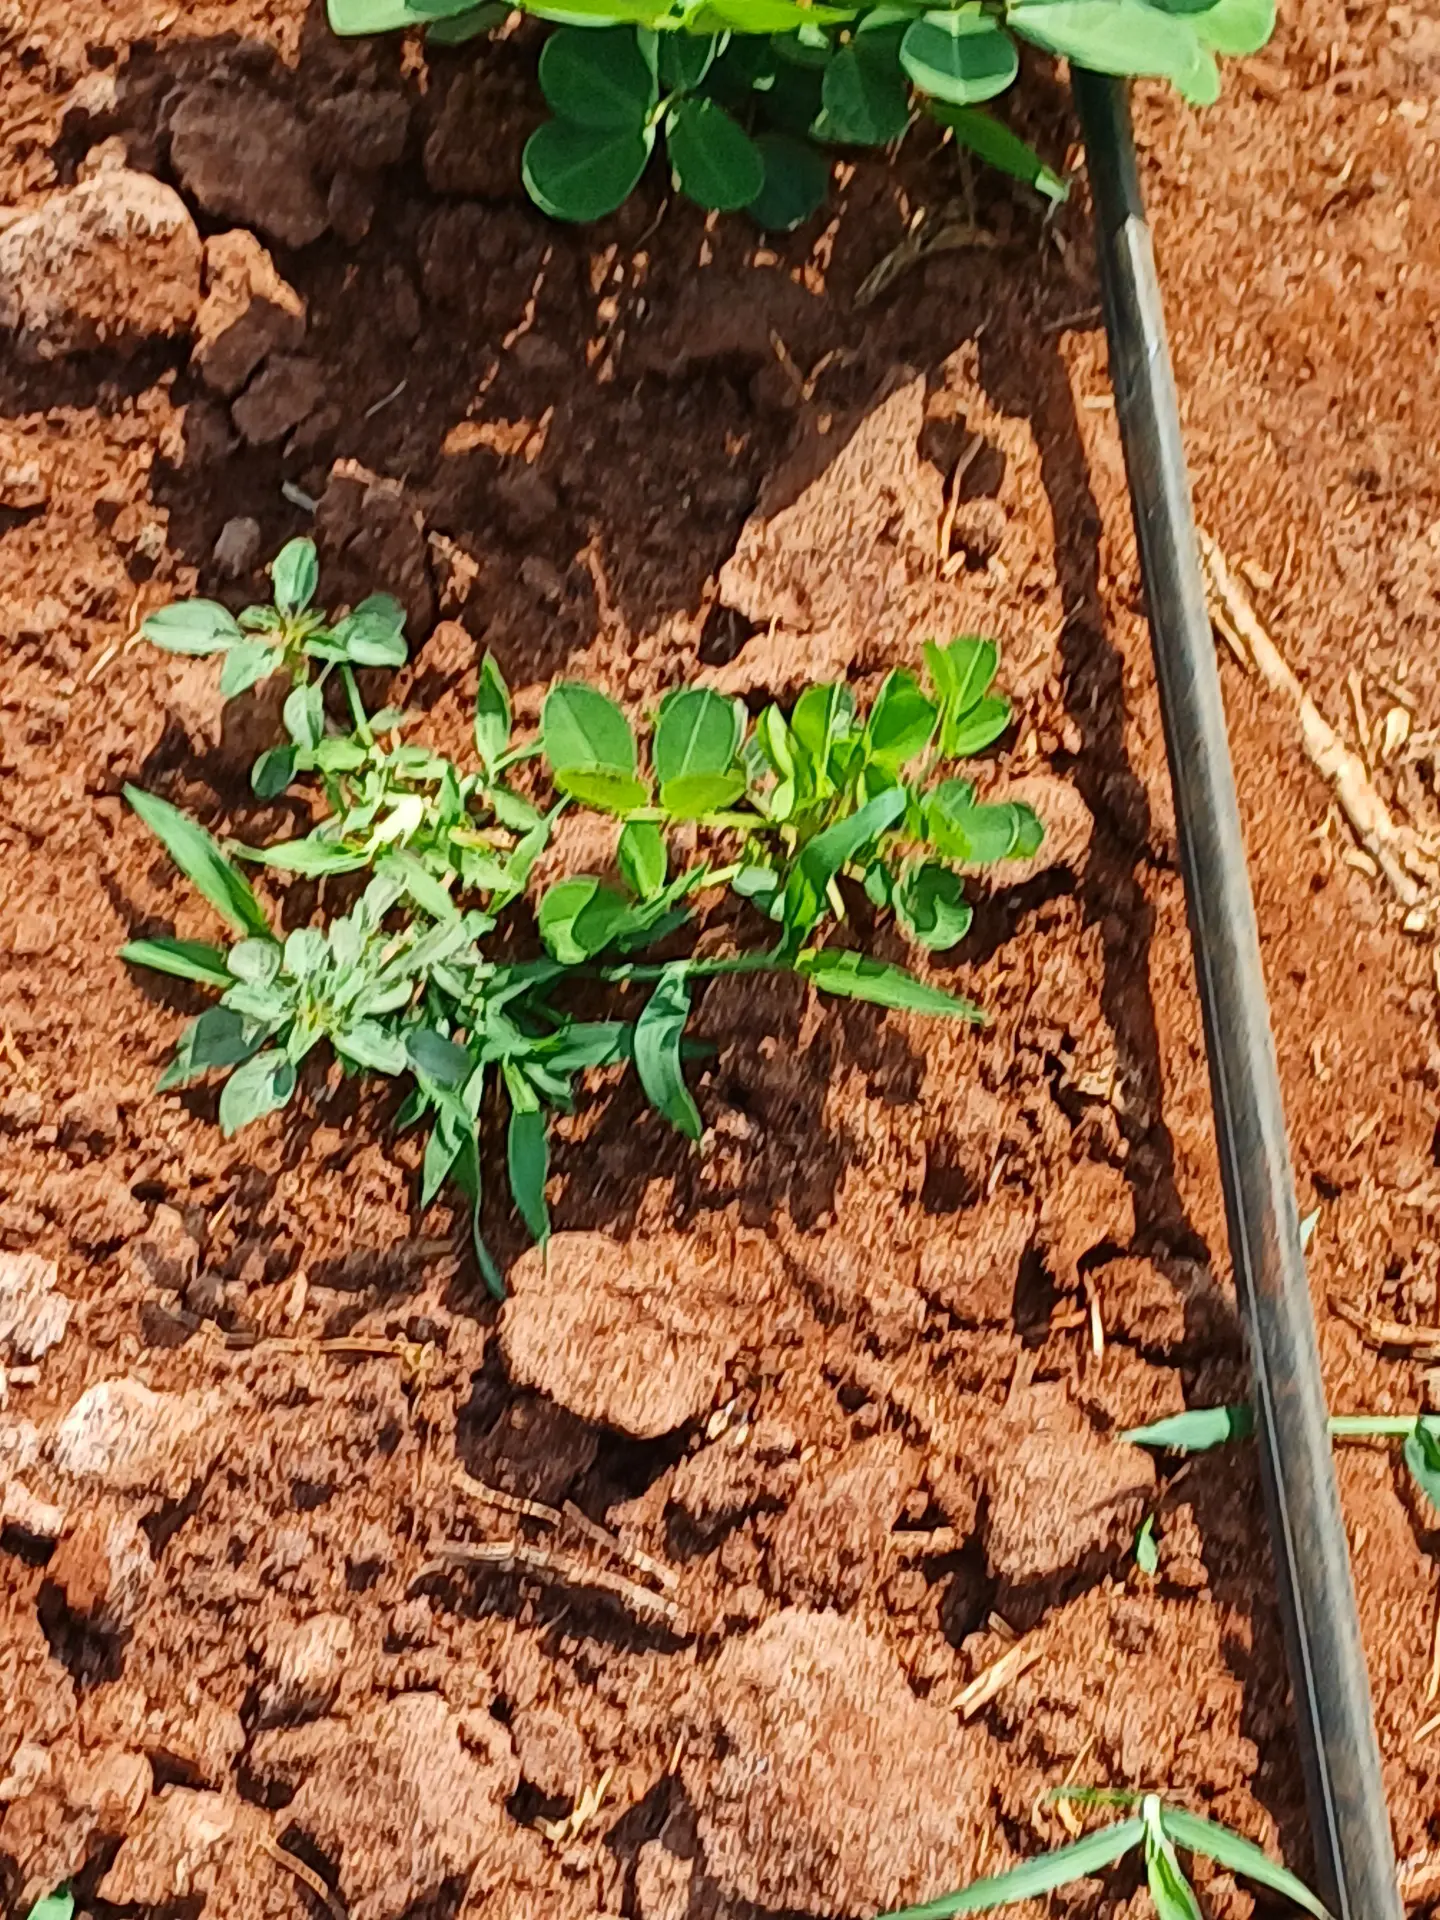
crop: groundnut
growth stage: vegetative
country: Kenya
